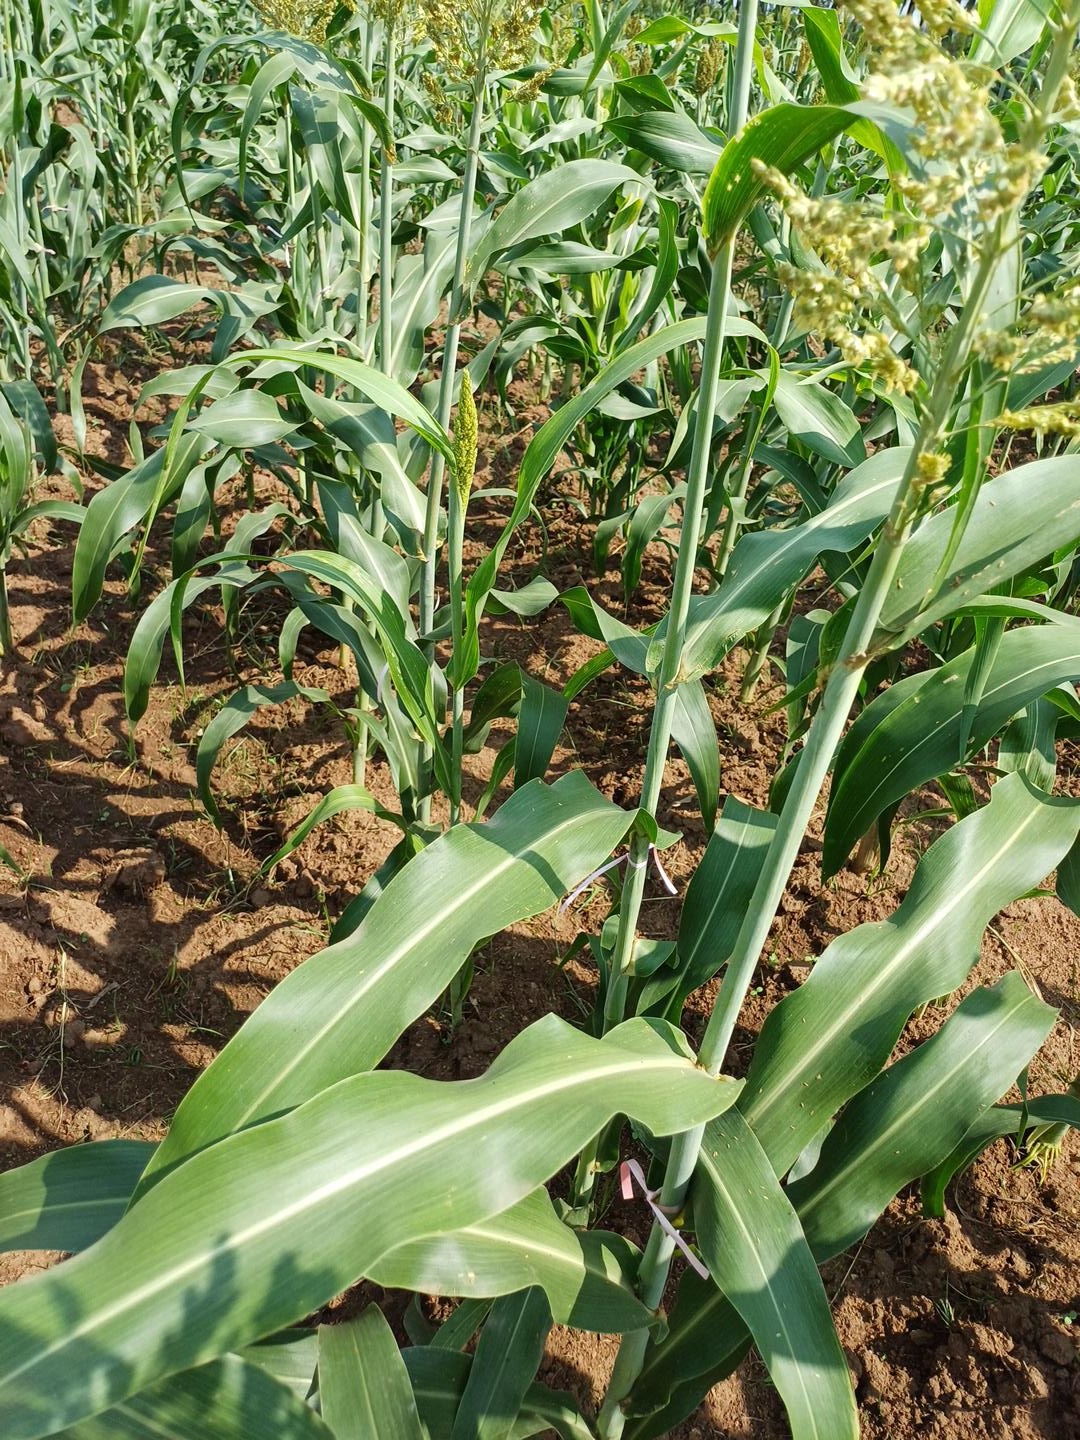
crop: sorghum
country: Kenya
